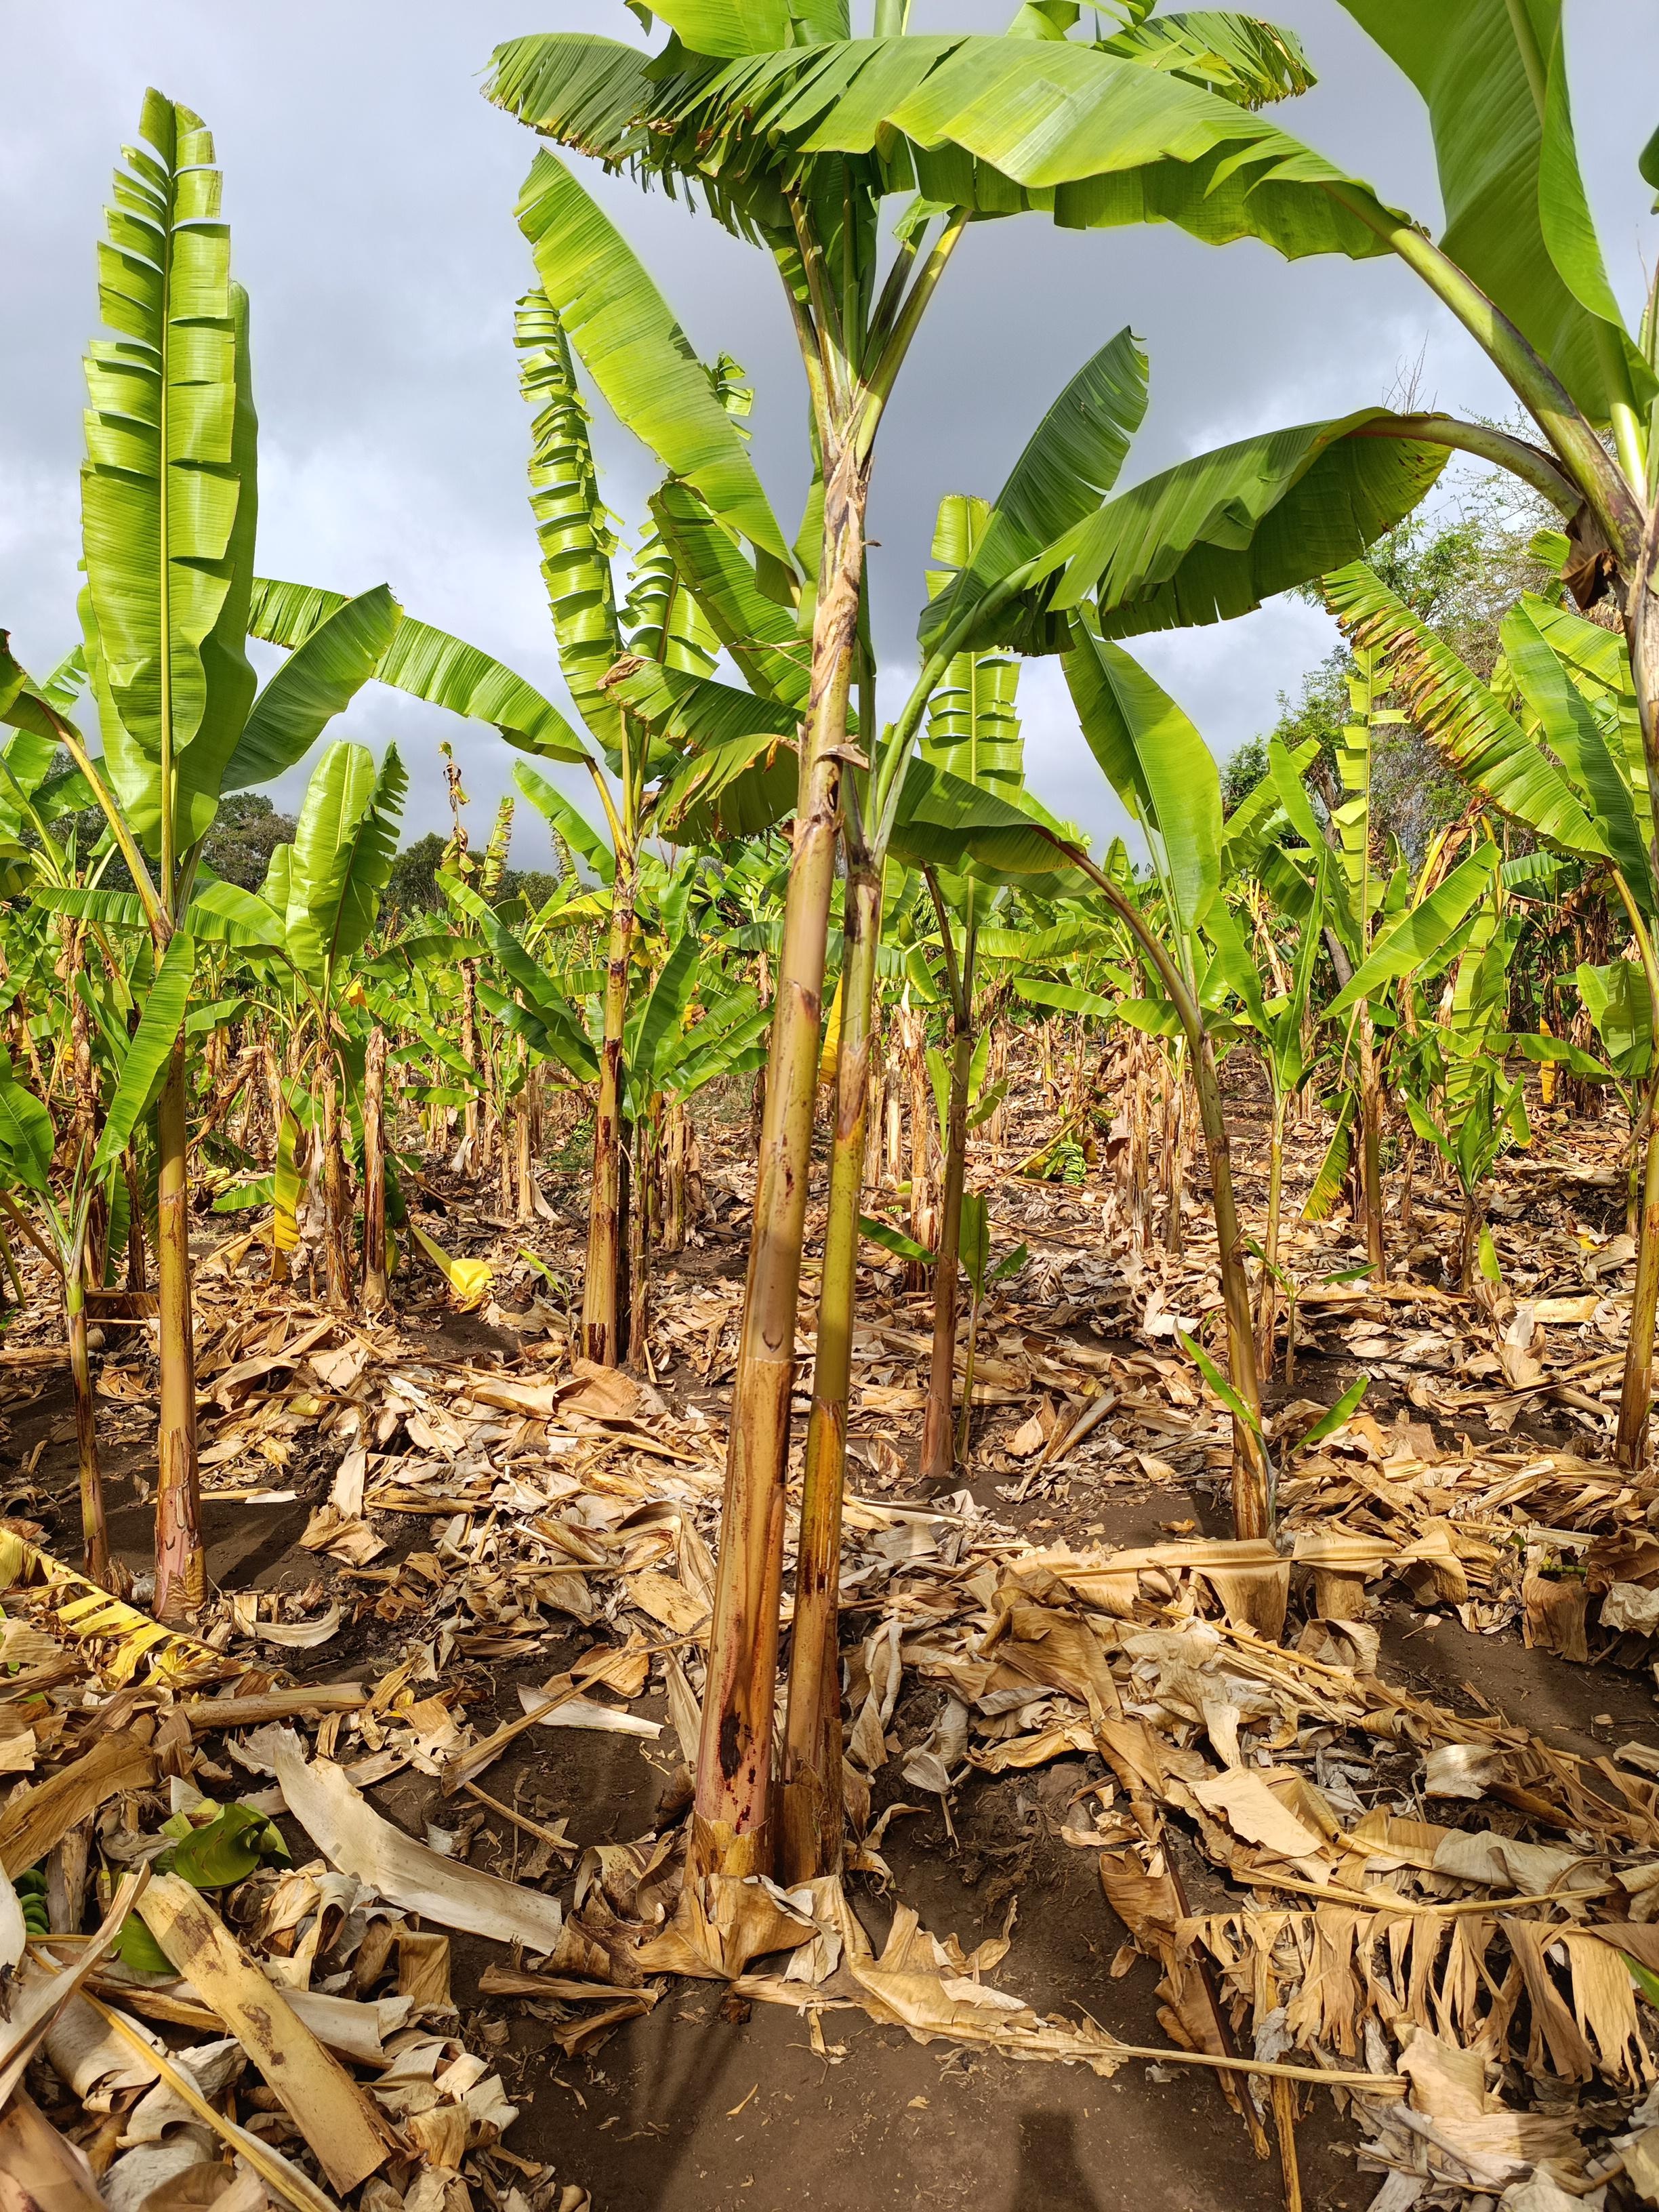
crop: banana
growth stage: vegetative
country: Tanzania
